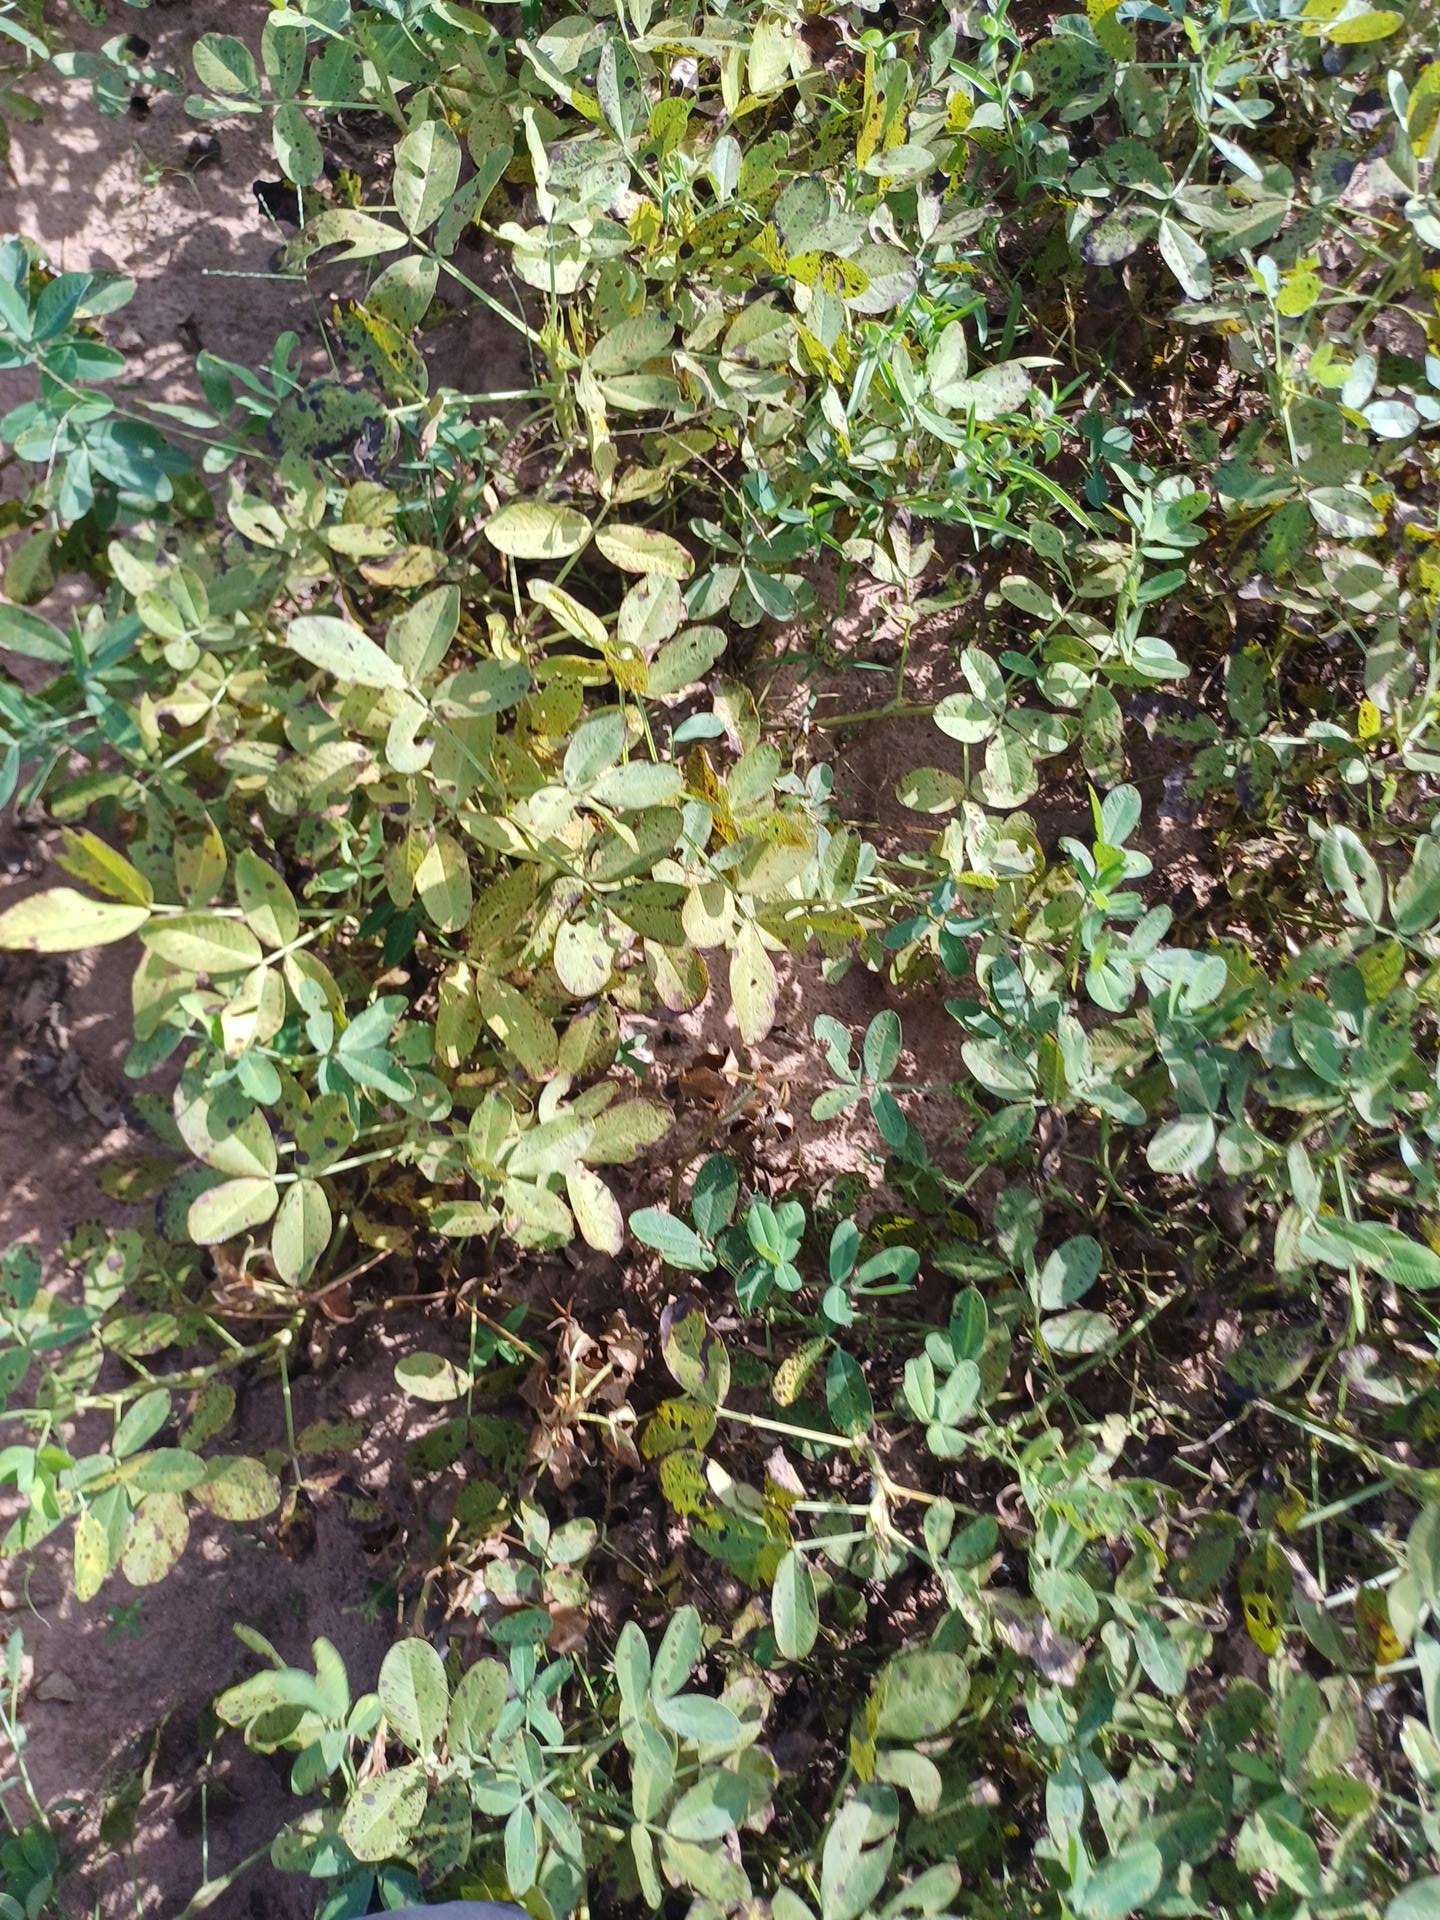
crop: groundnut
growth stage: flowering
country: Senegal
